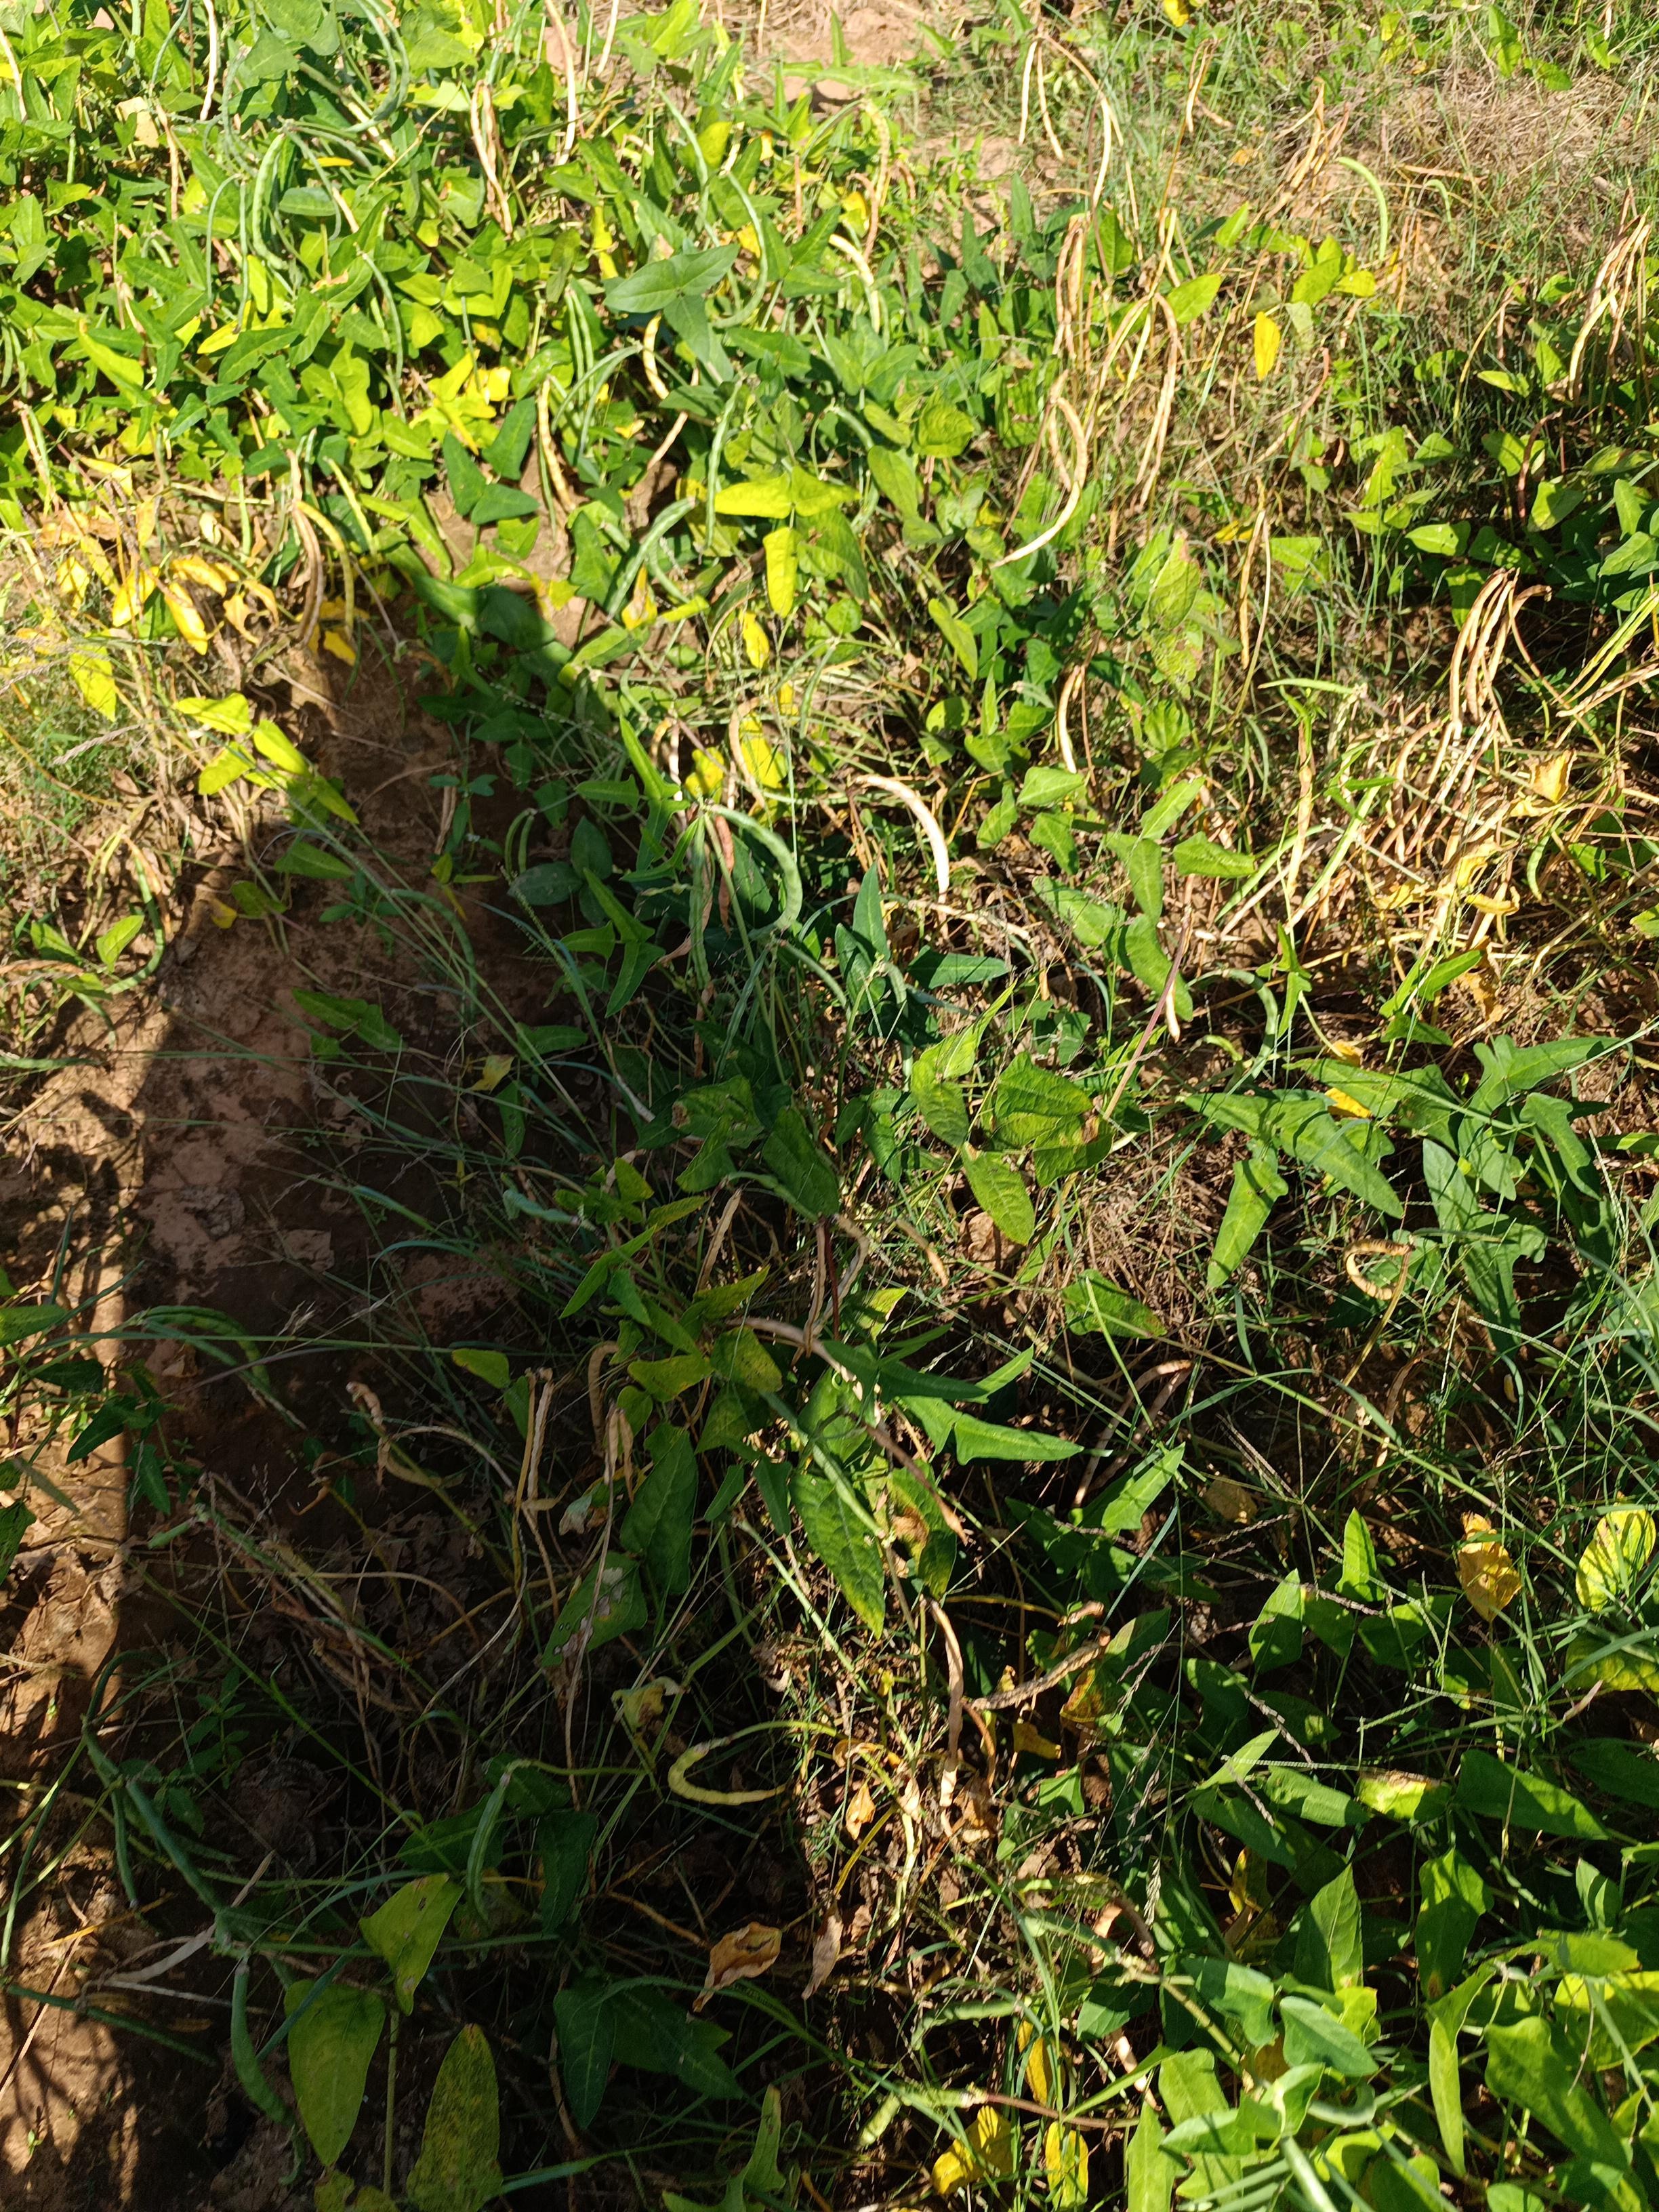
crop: cowpea
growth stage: maturity
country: Nigeria
